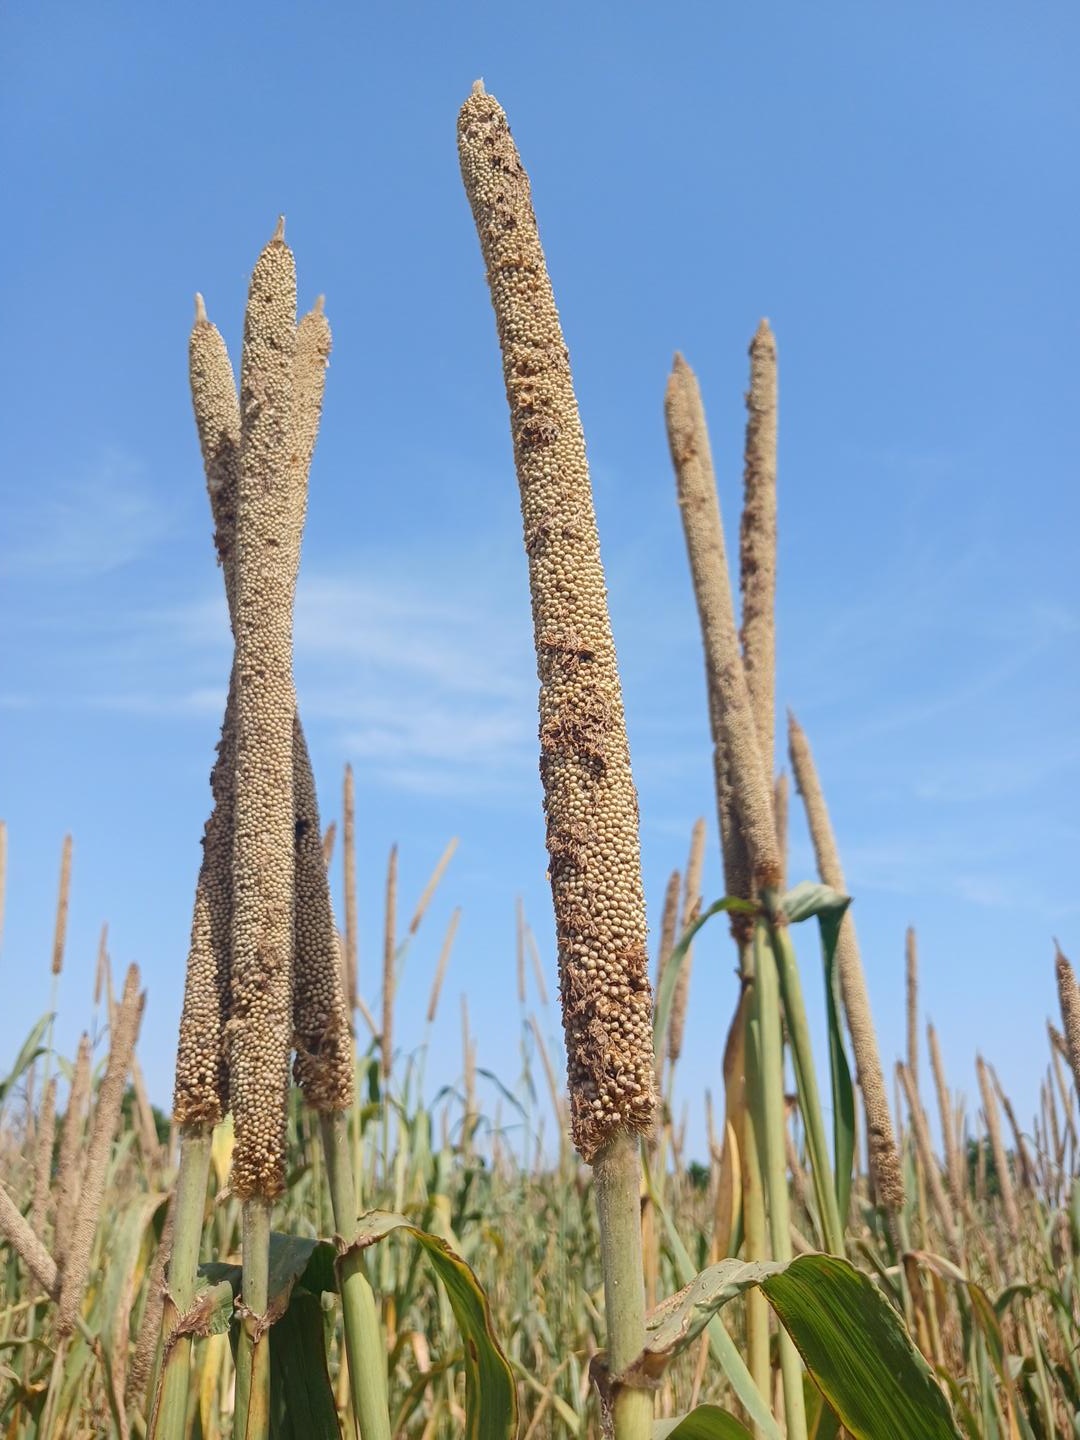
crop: pearl millet
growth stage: maturity
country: Senegal
